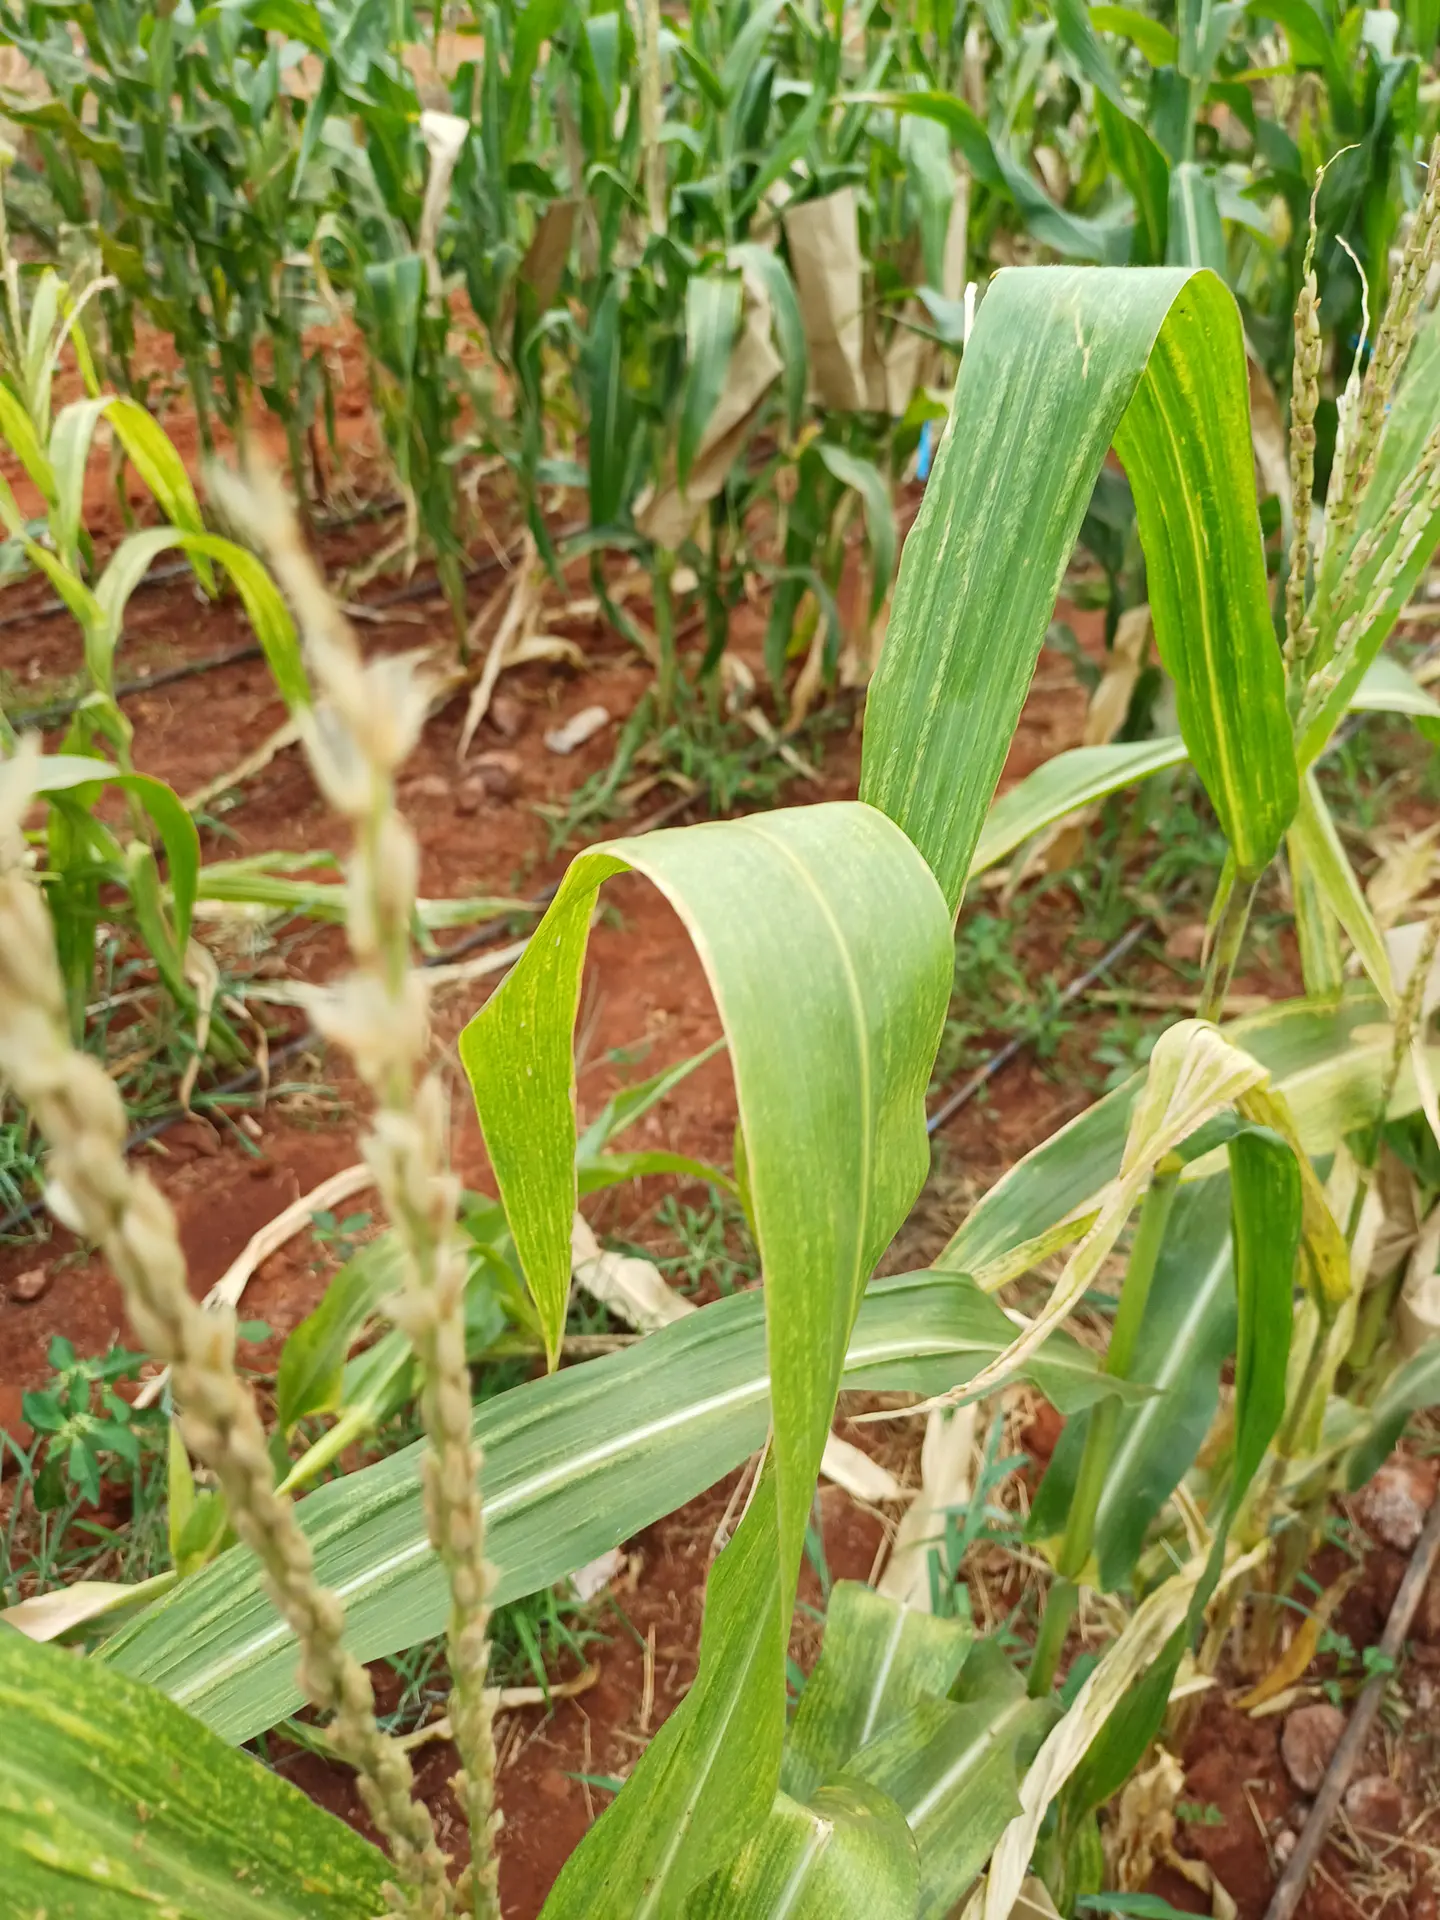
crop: maize
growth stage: flowering
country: Kenya
